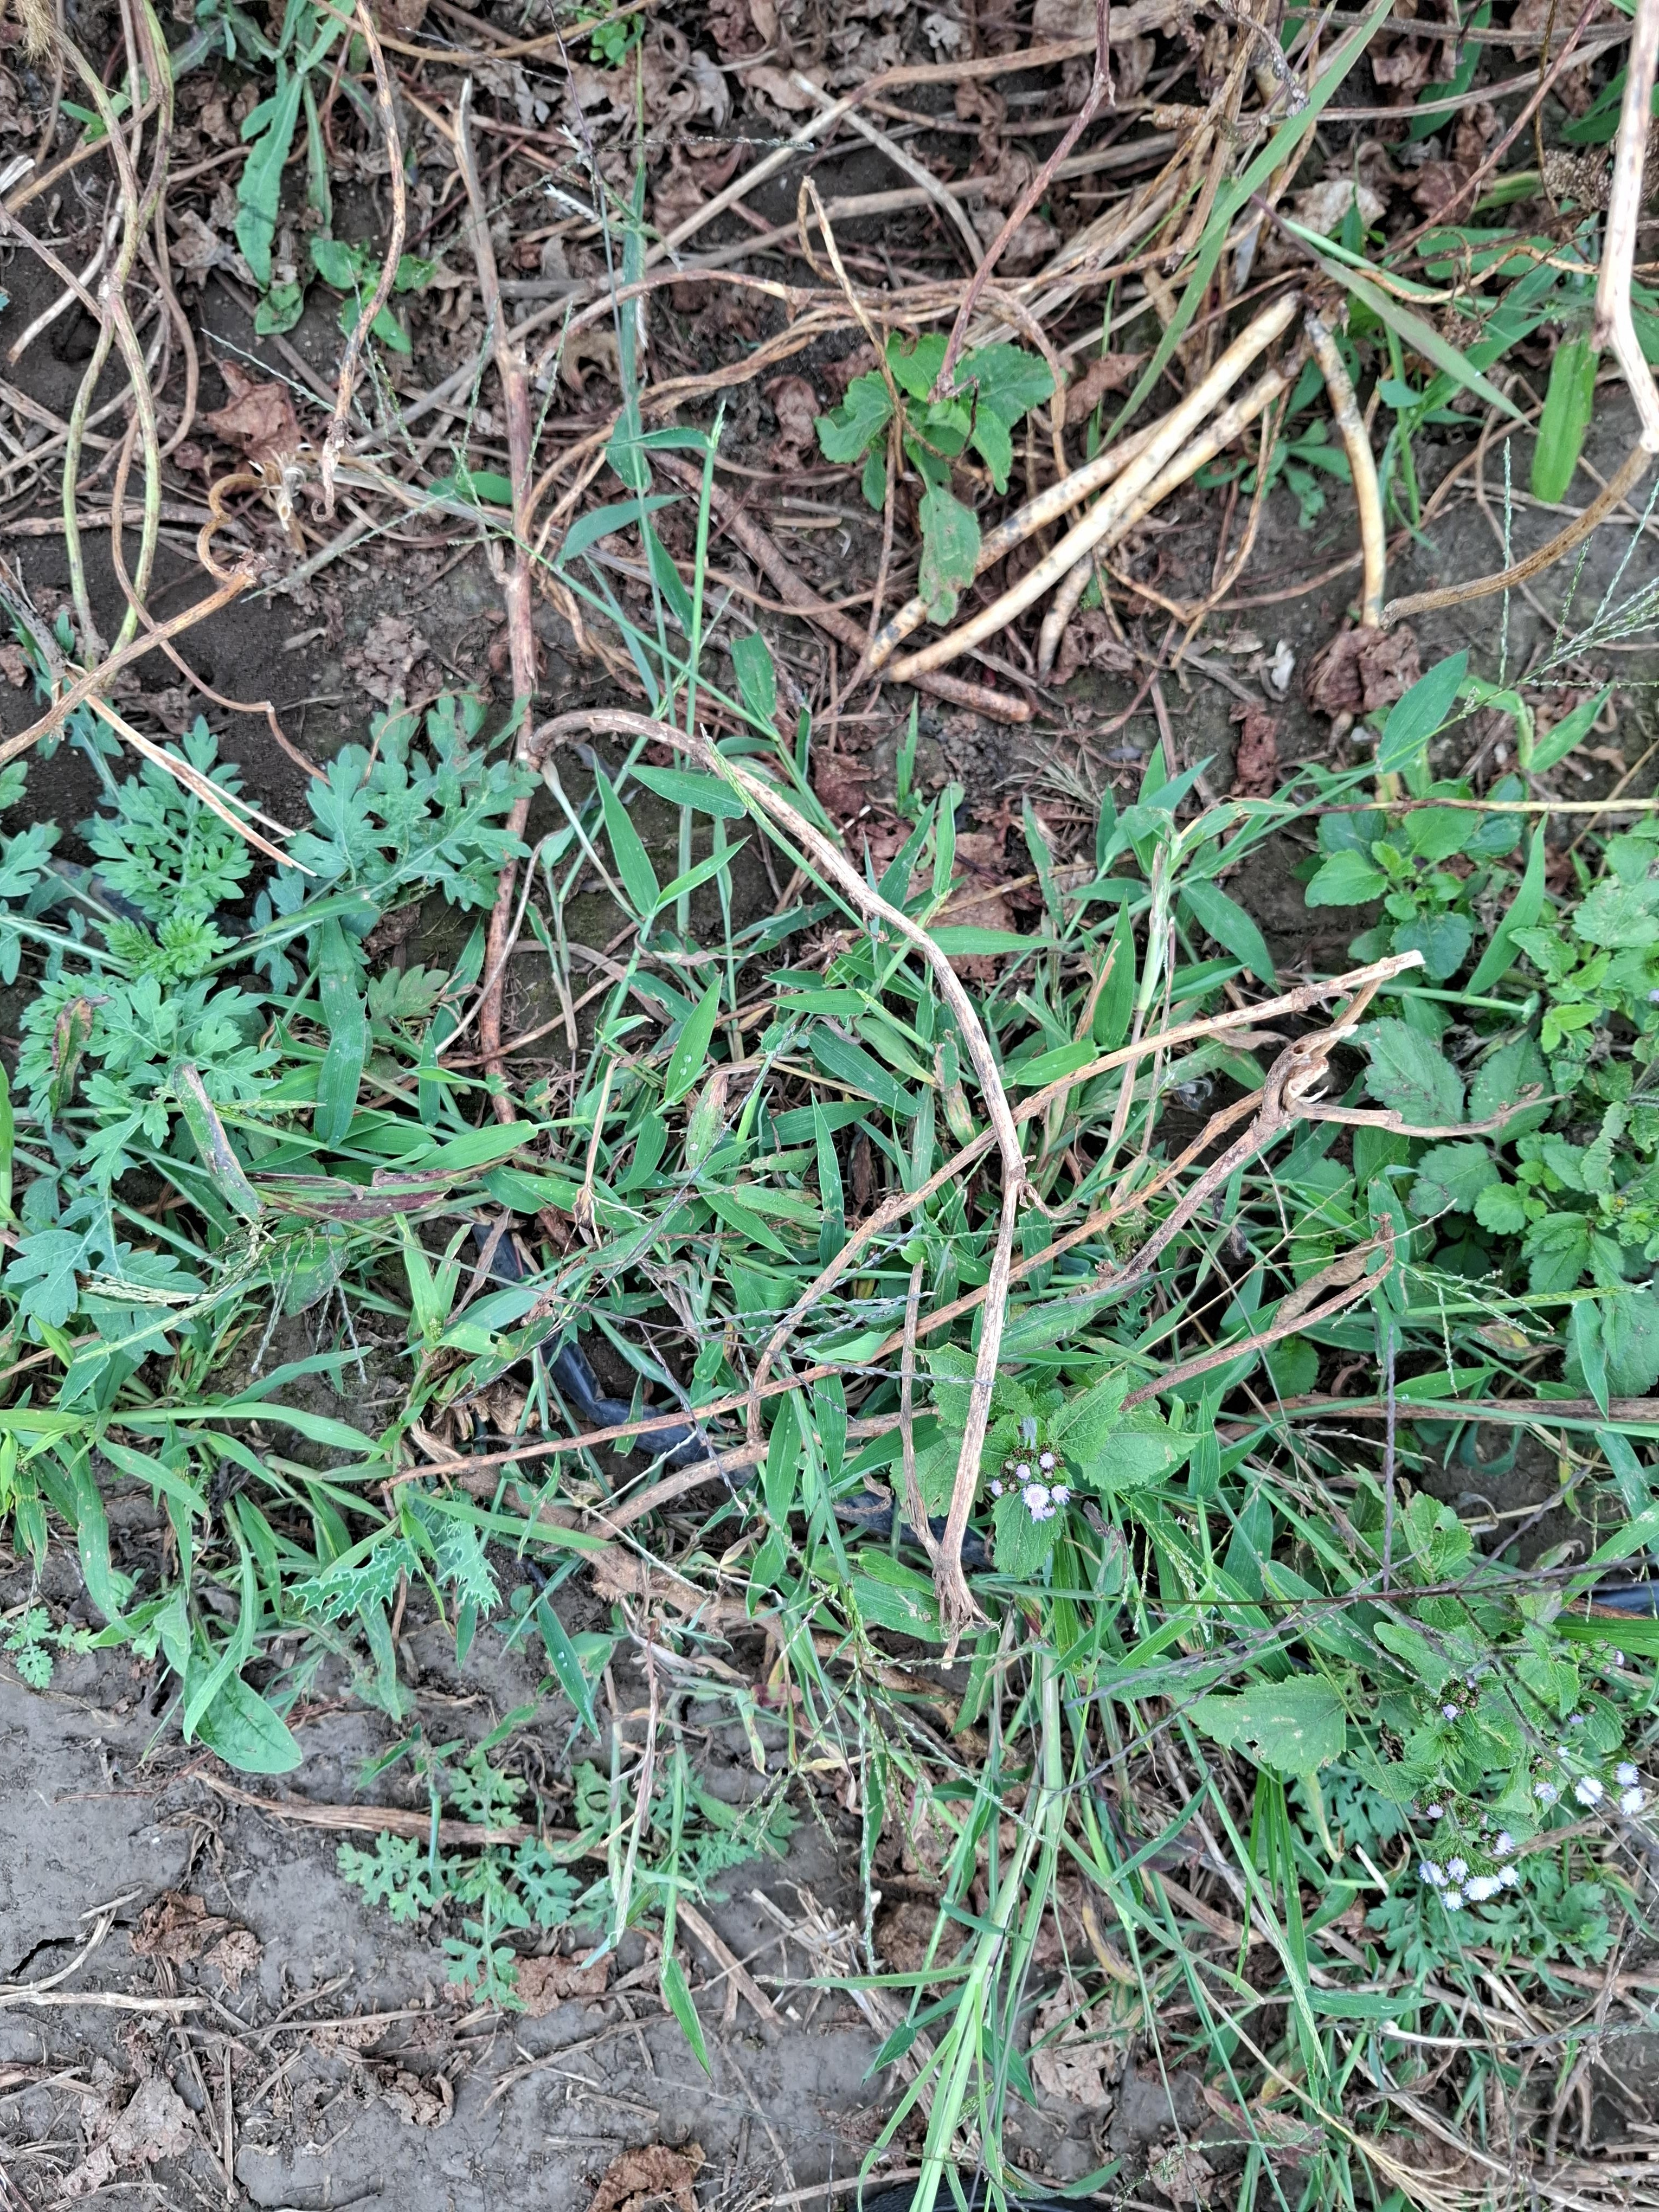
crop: cowpea
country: Tanzania
